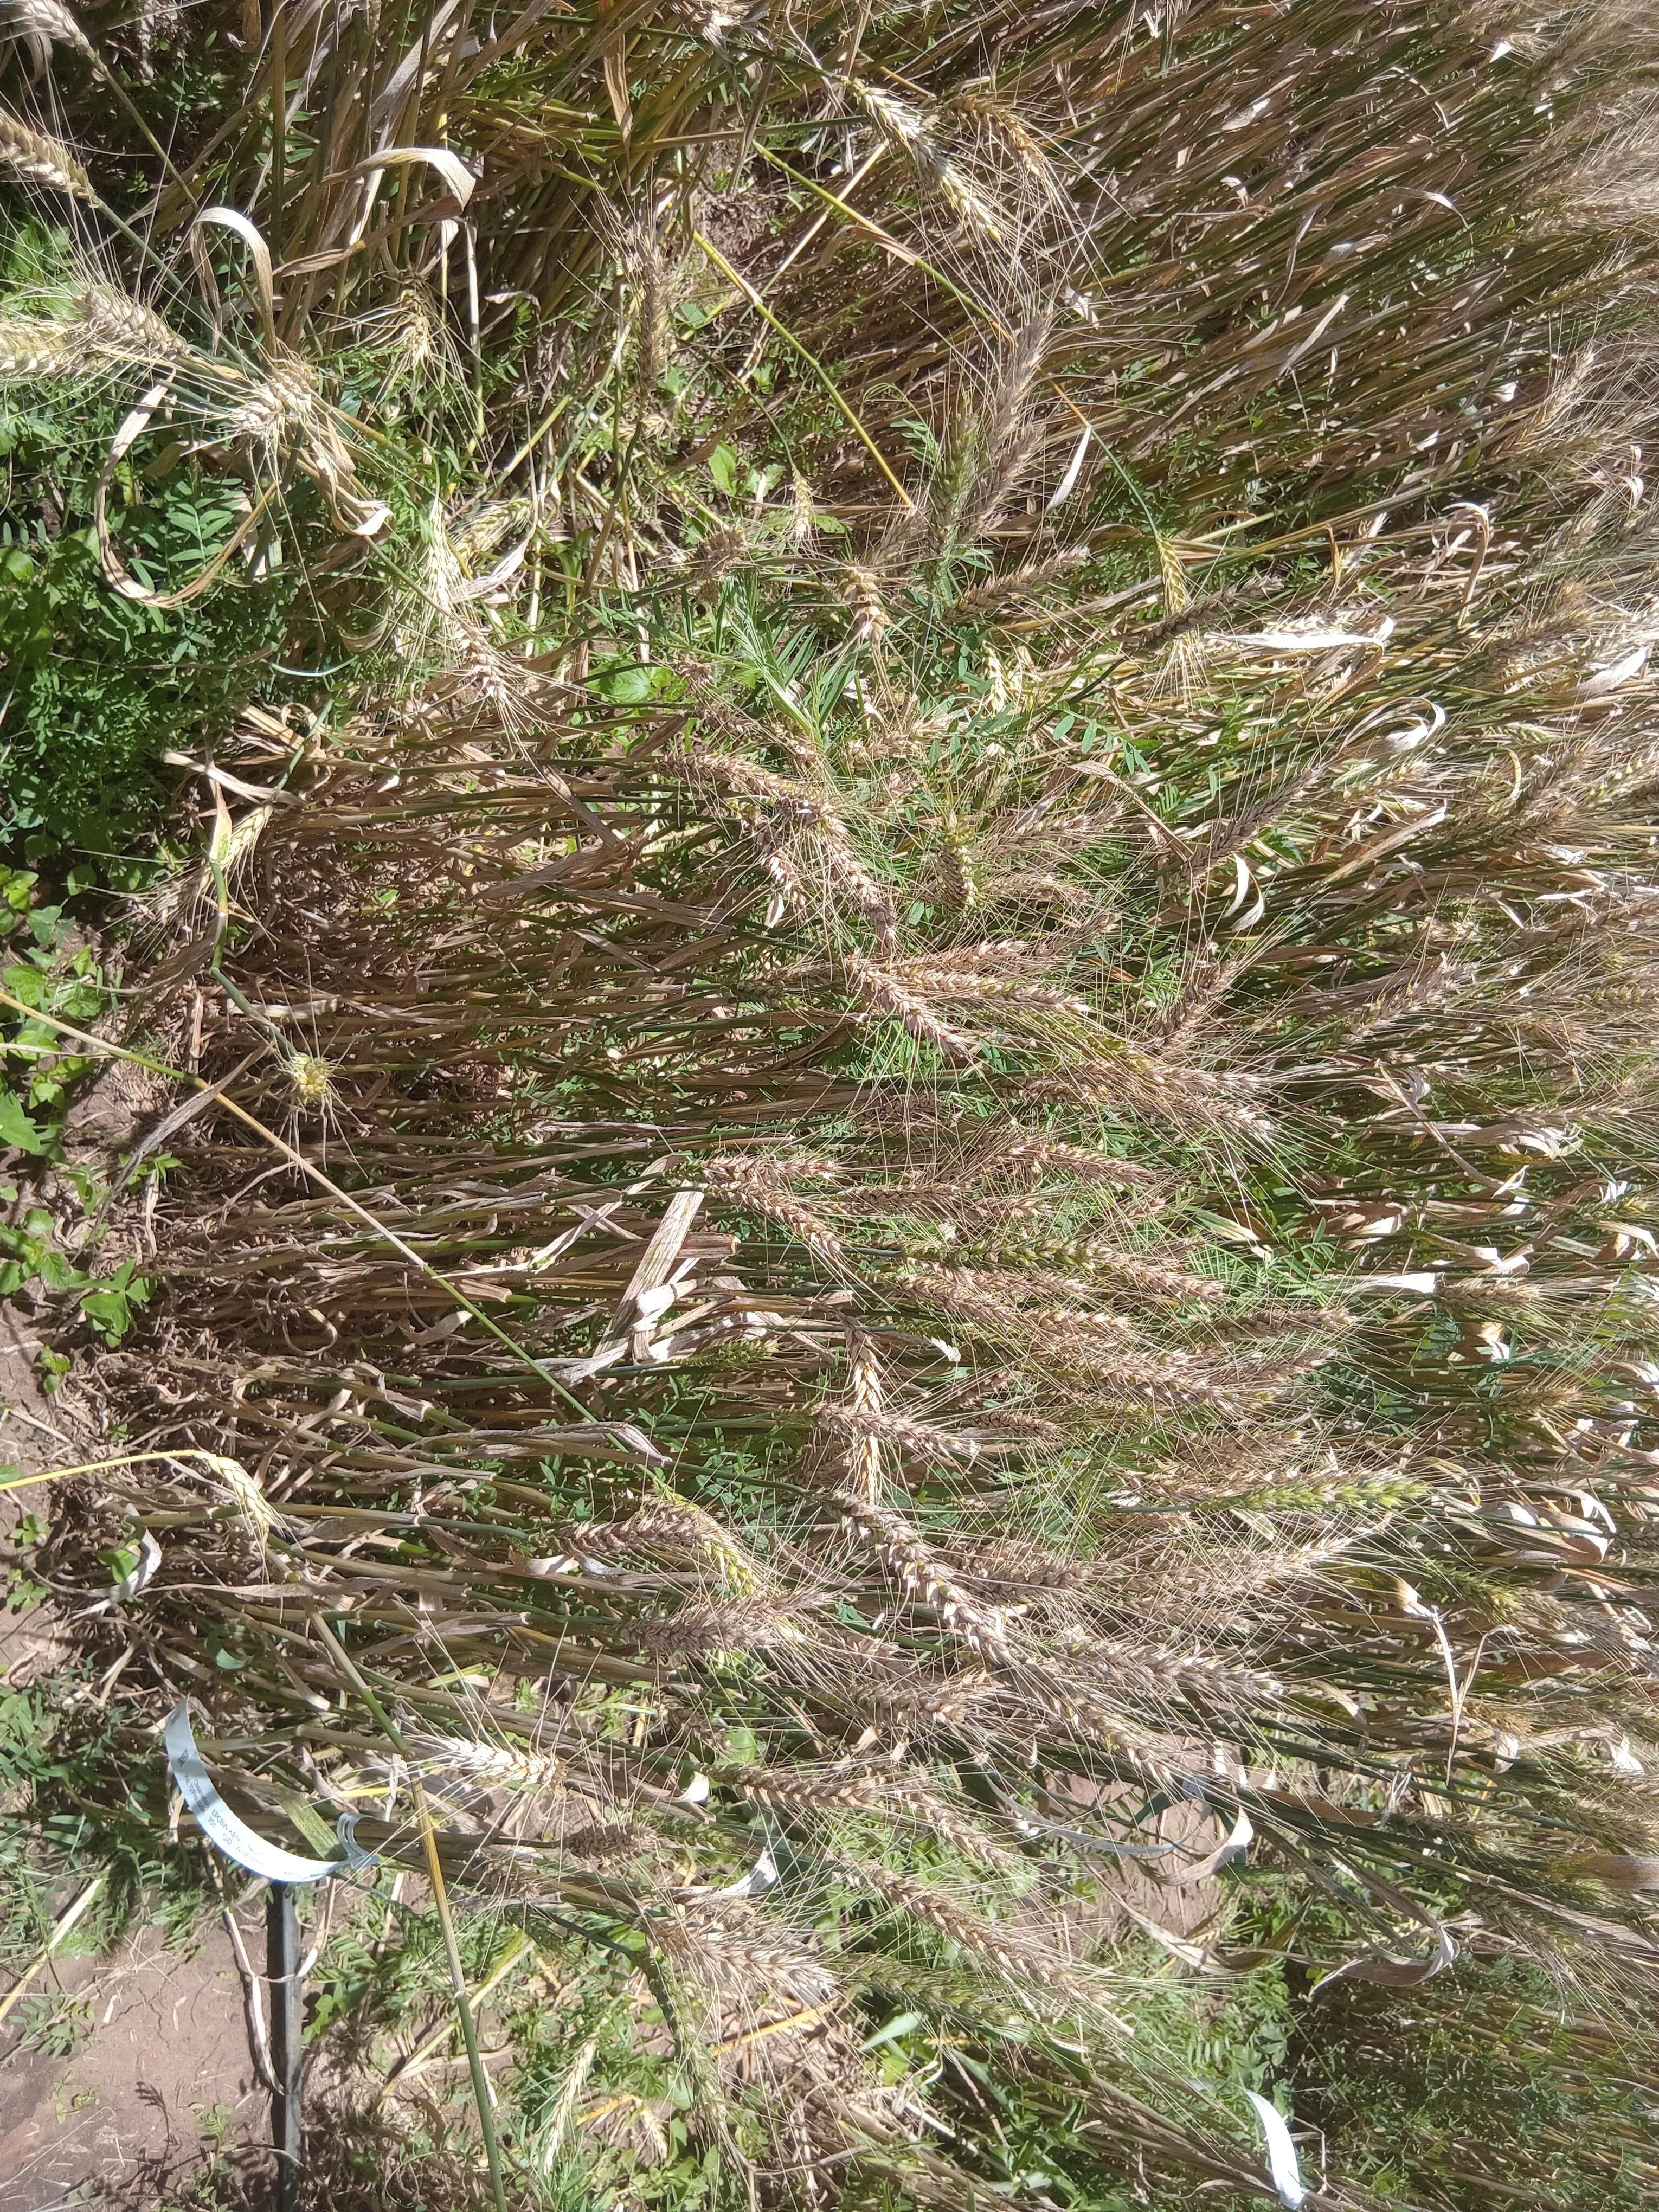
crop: wheat
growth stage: maturity
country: Kenya
